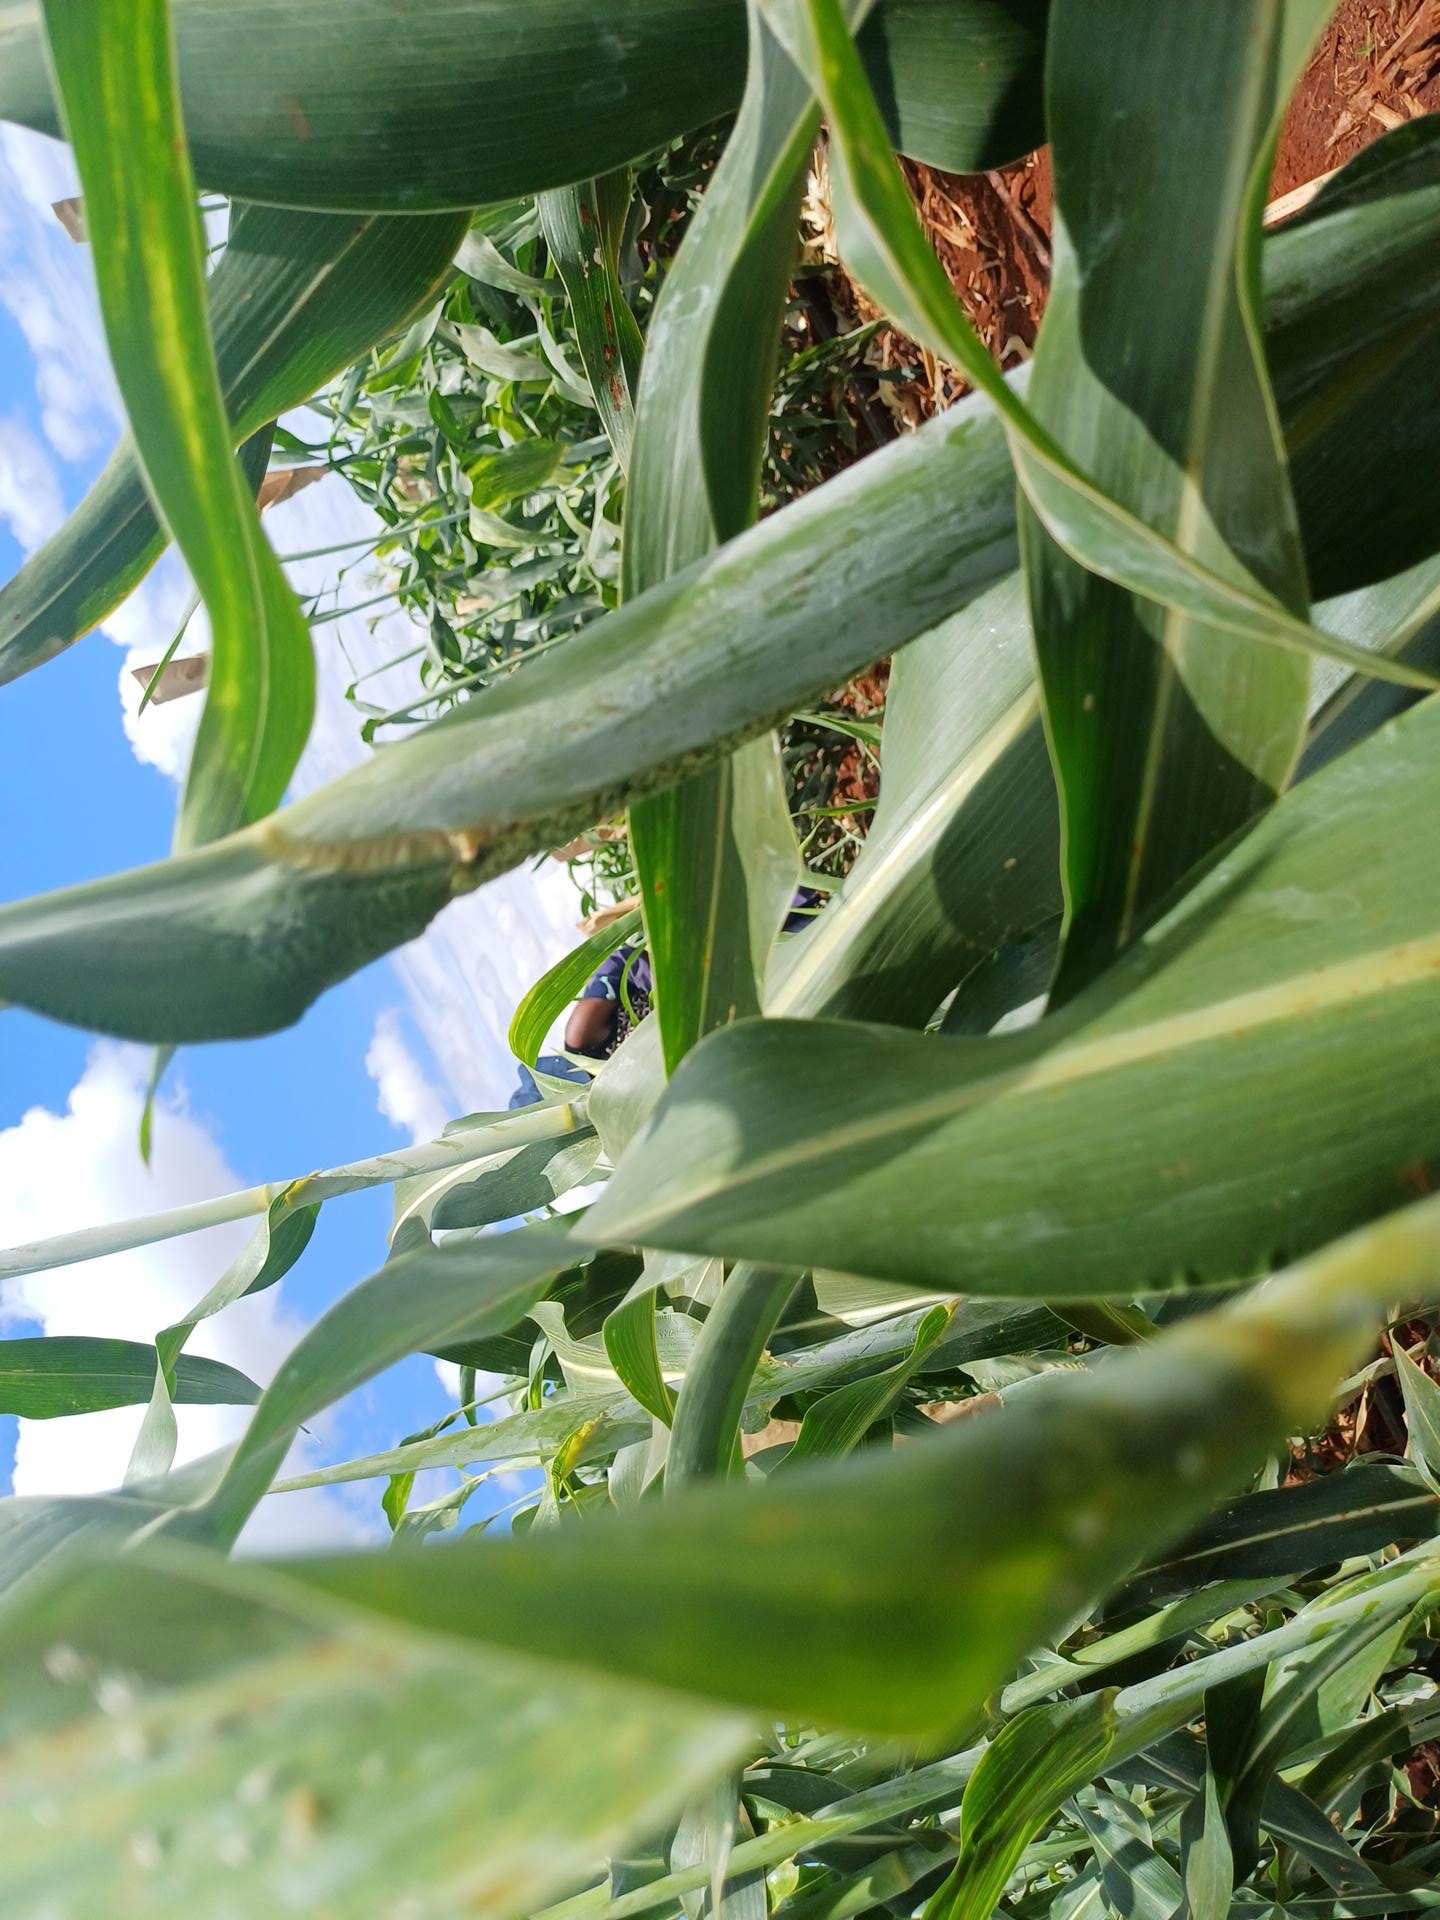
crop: sorghum
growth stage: heading tuber
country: Kenya
